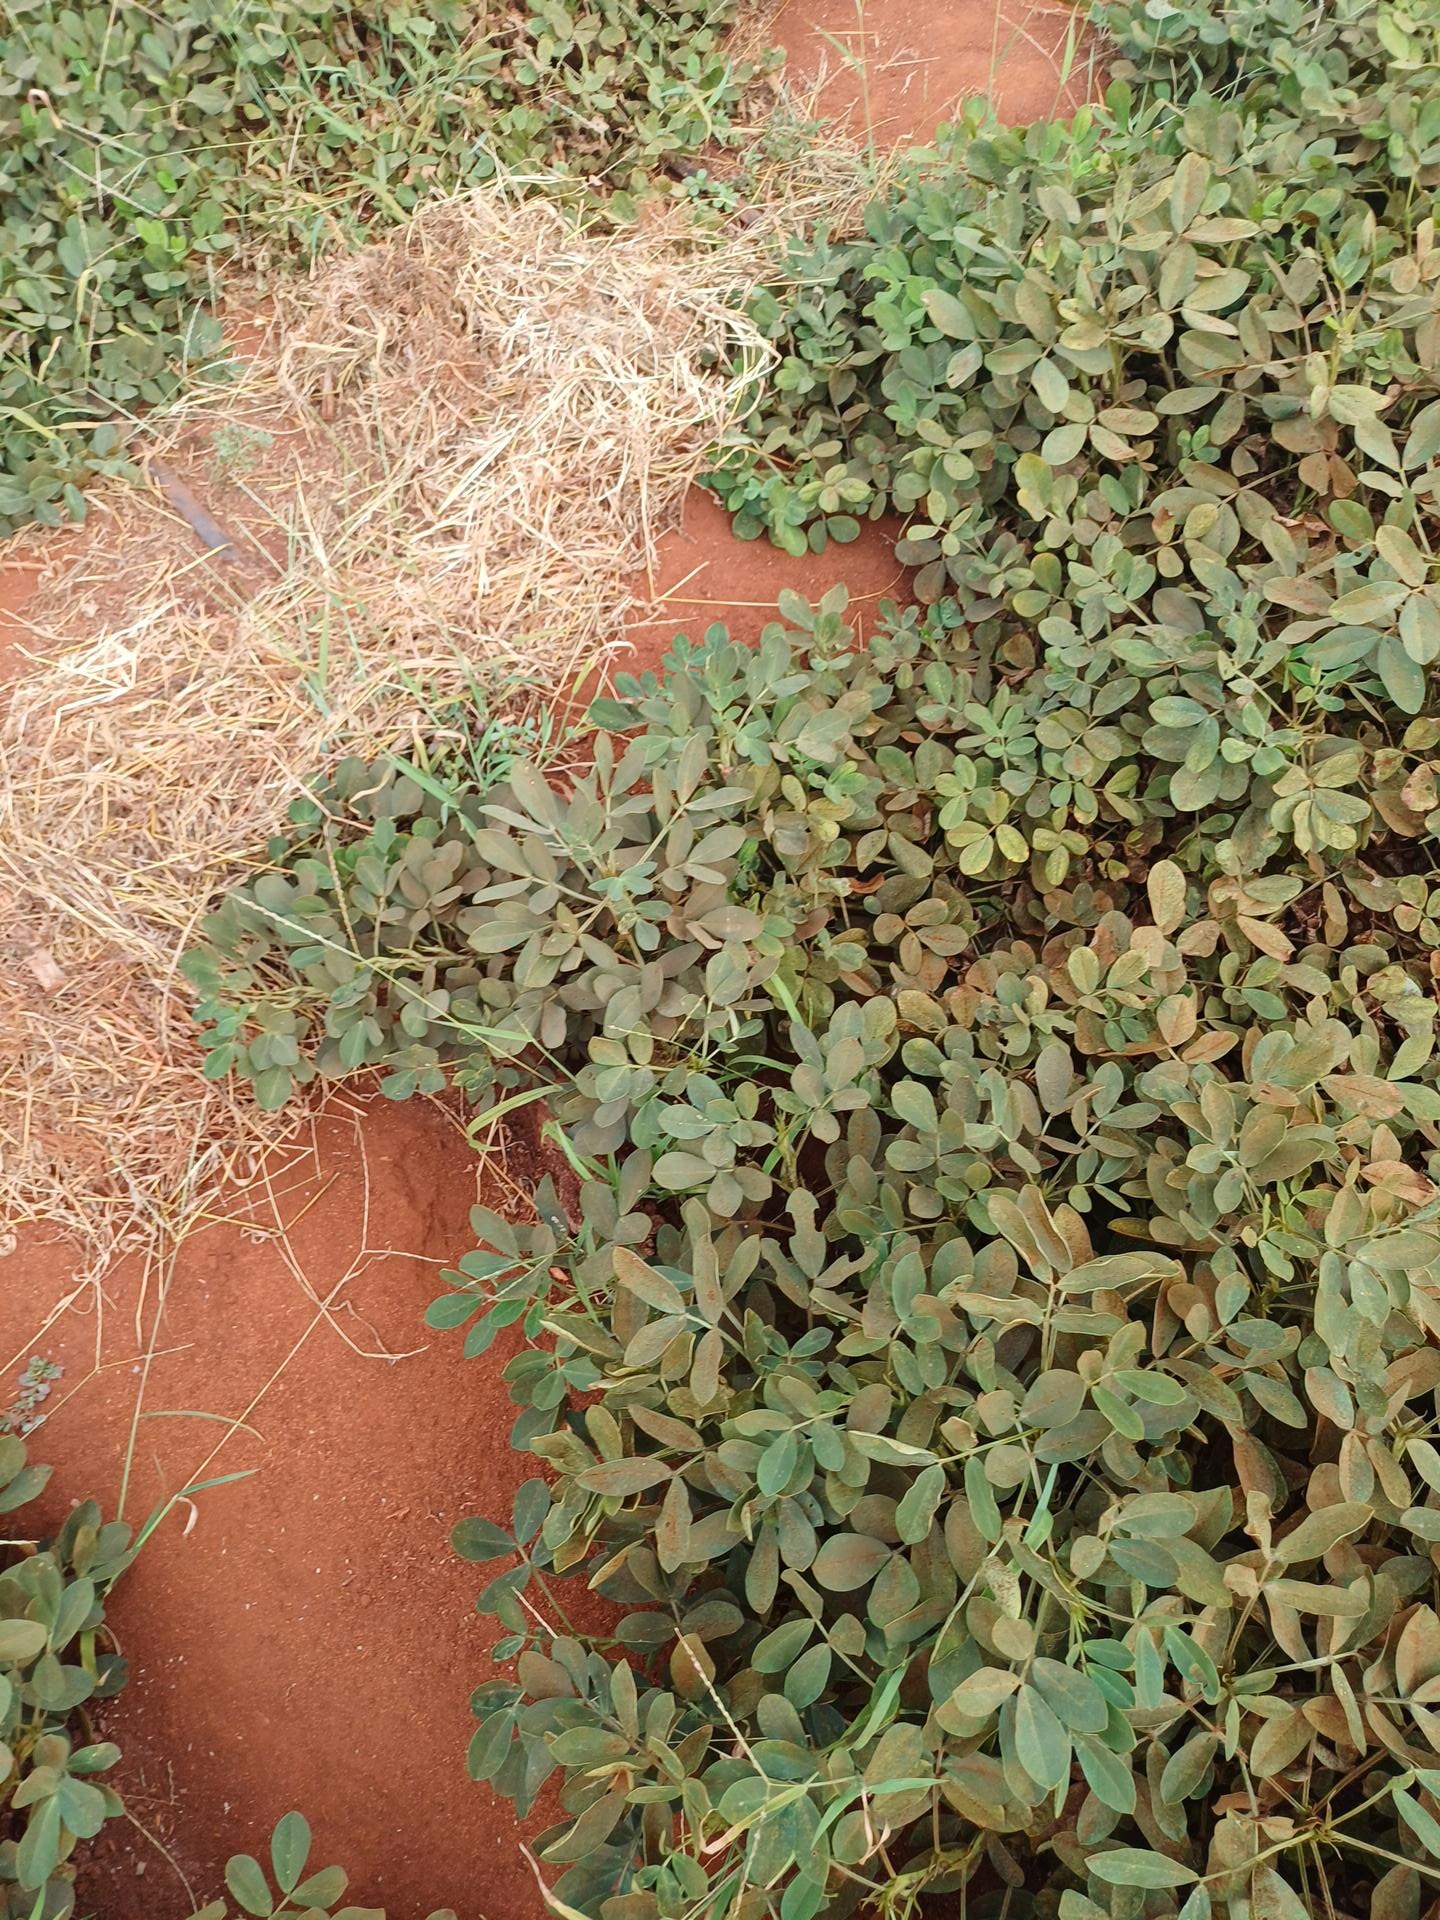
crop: groundnut
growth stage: maturity
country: Kenya
